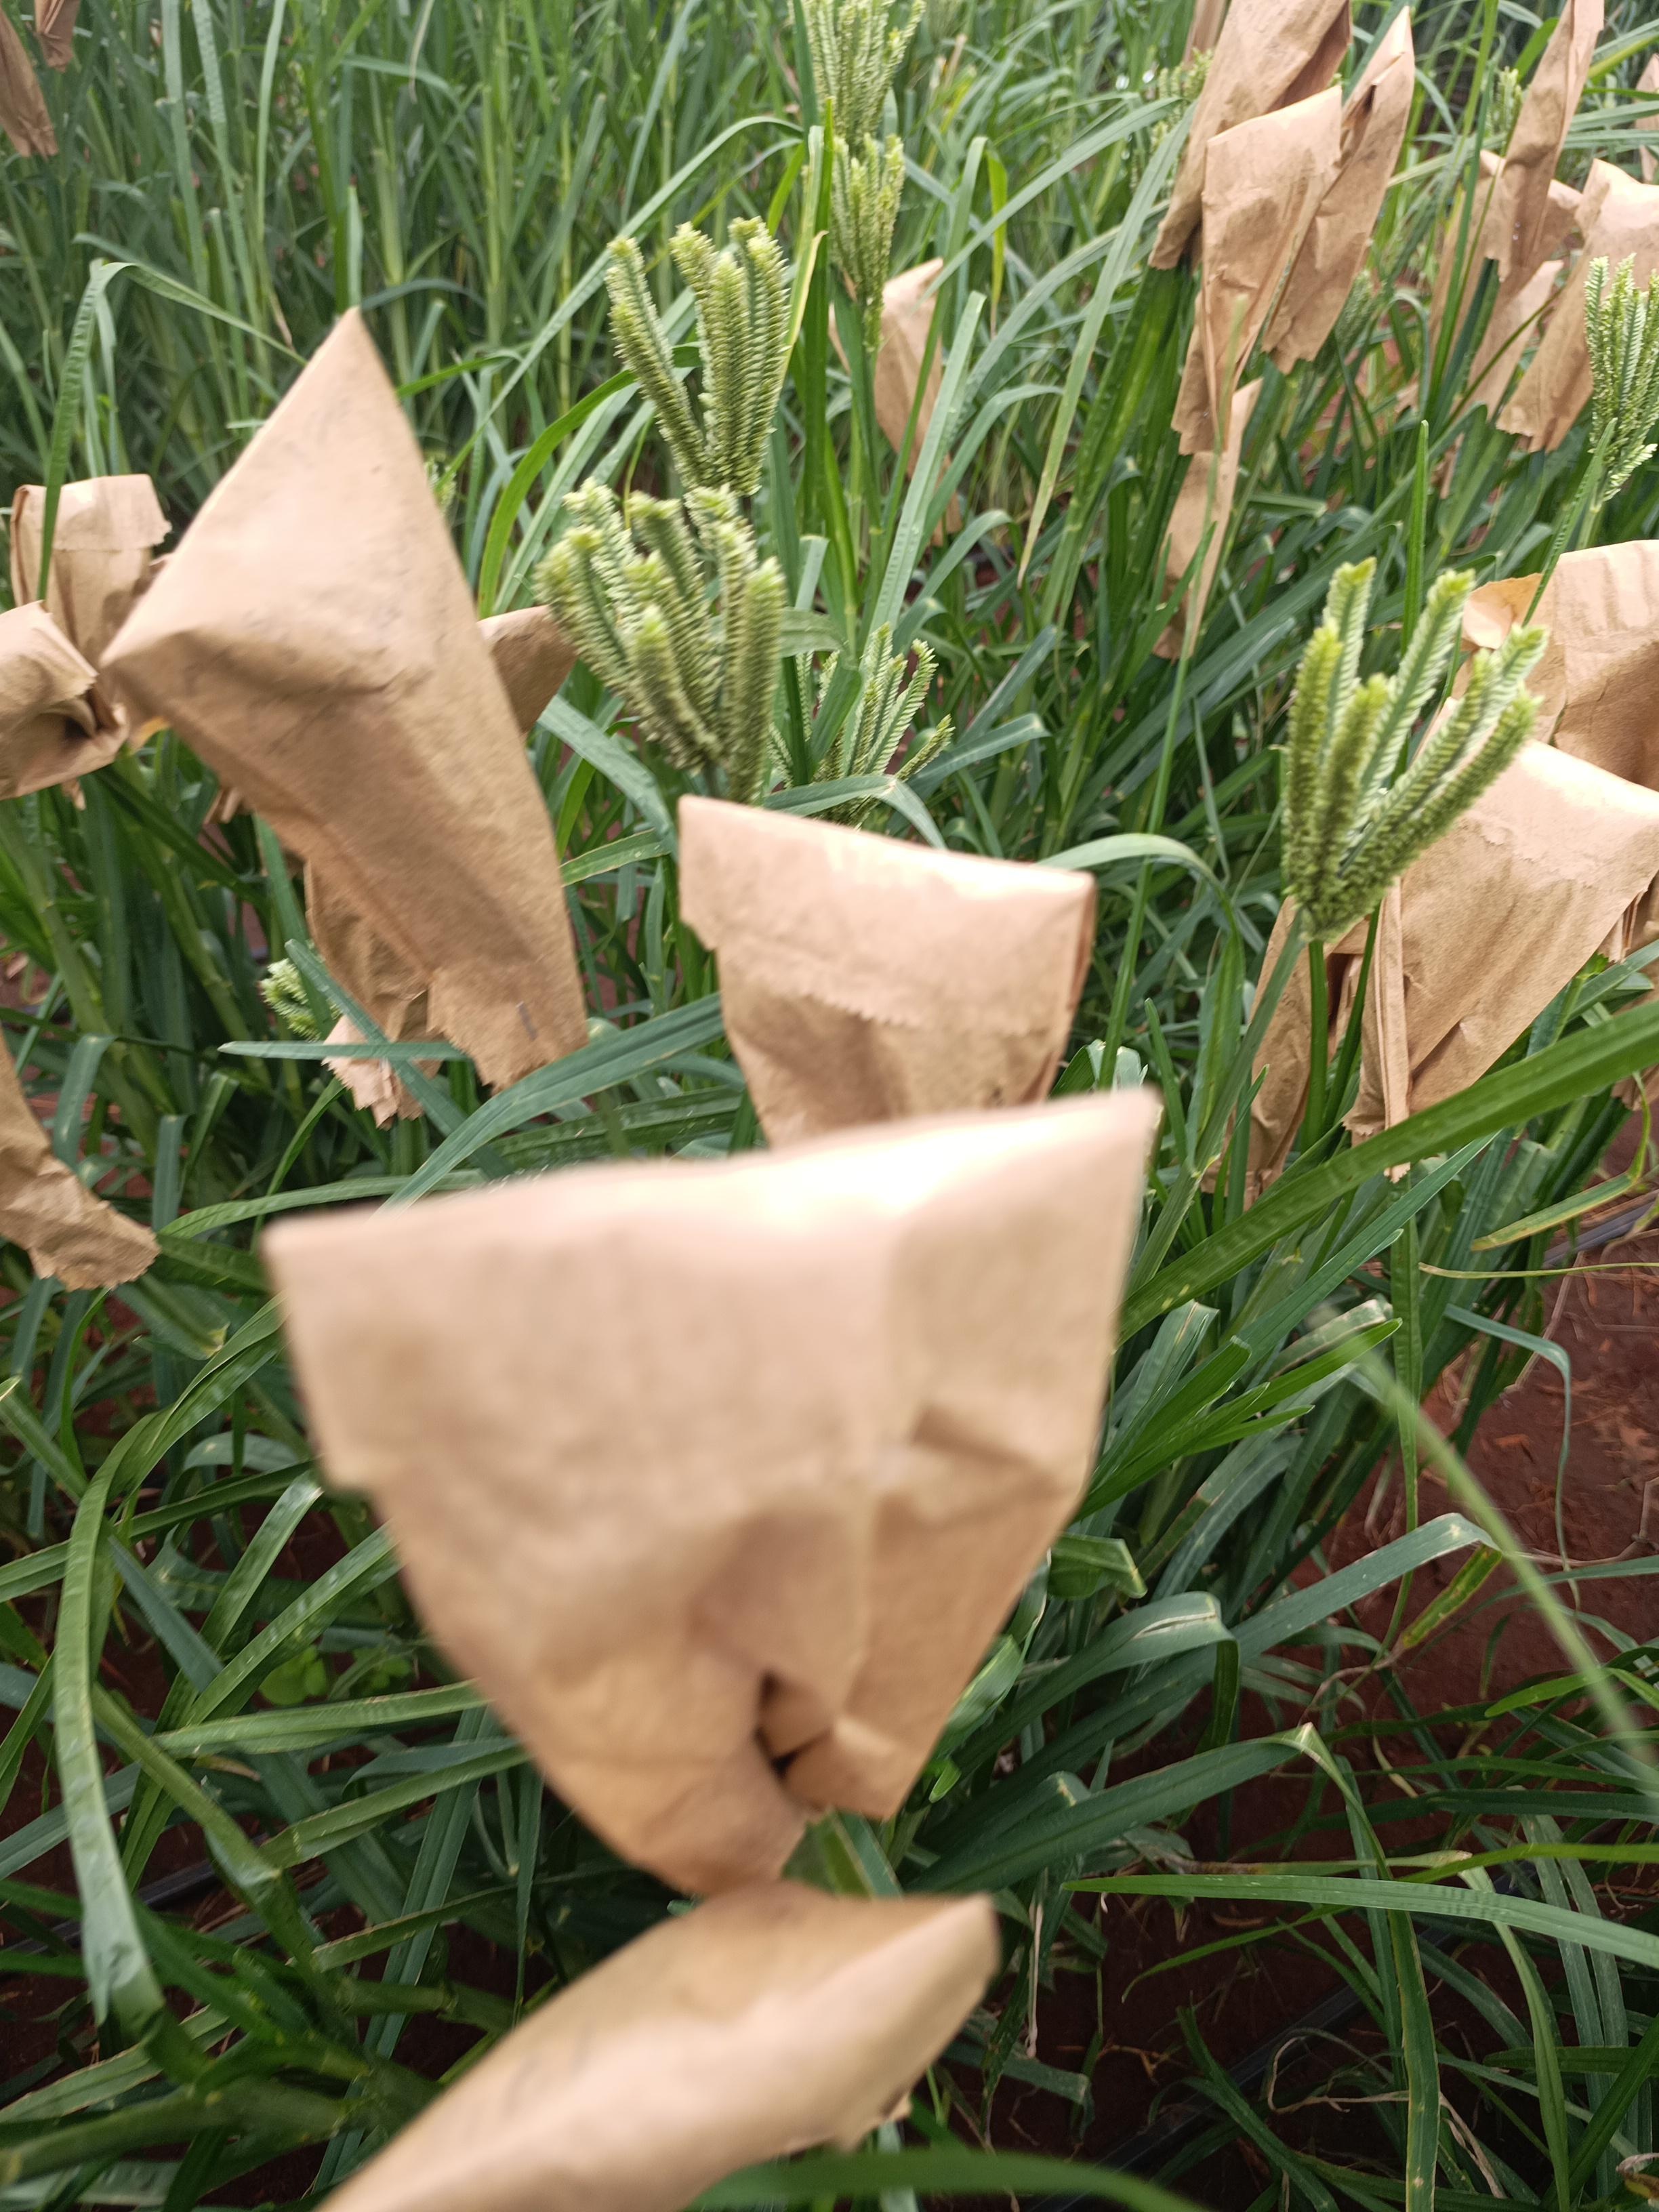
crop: finger millet
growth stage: heading tuber
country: Kenya
